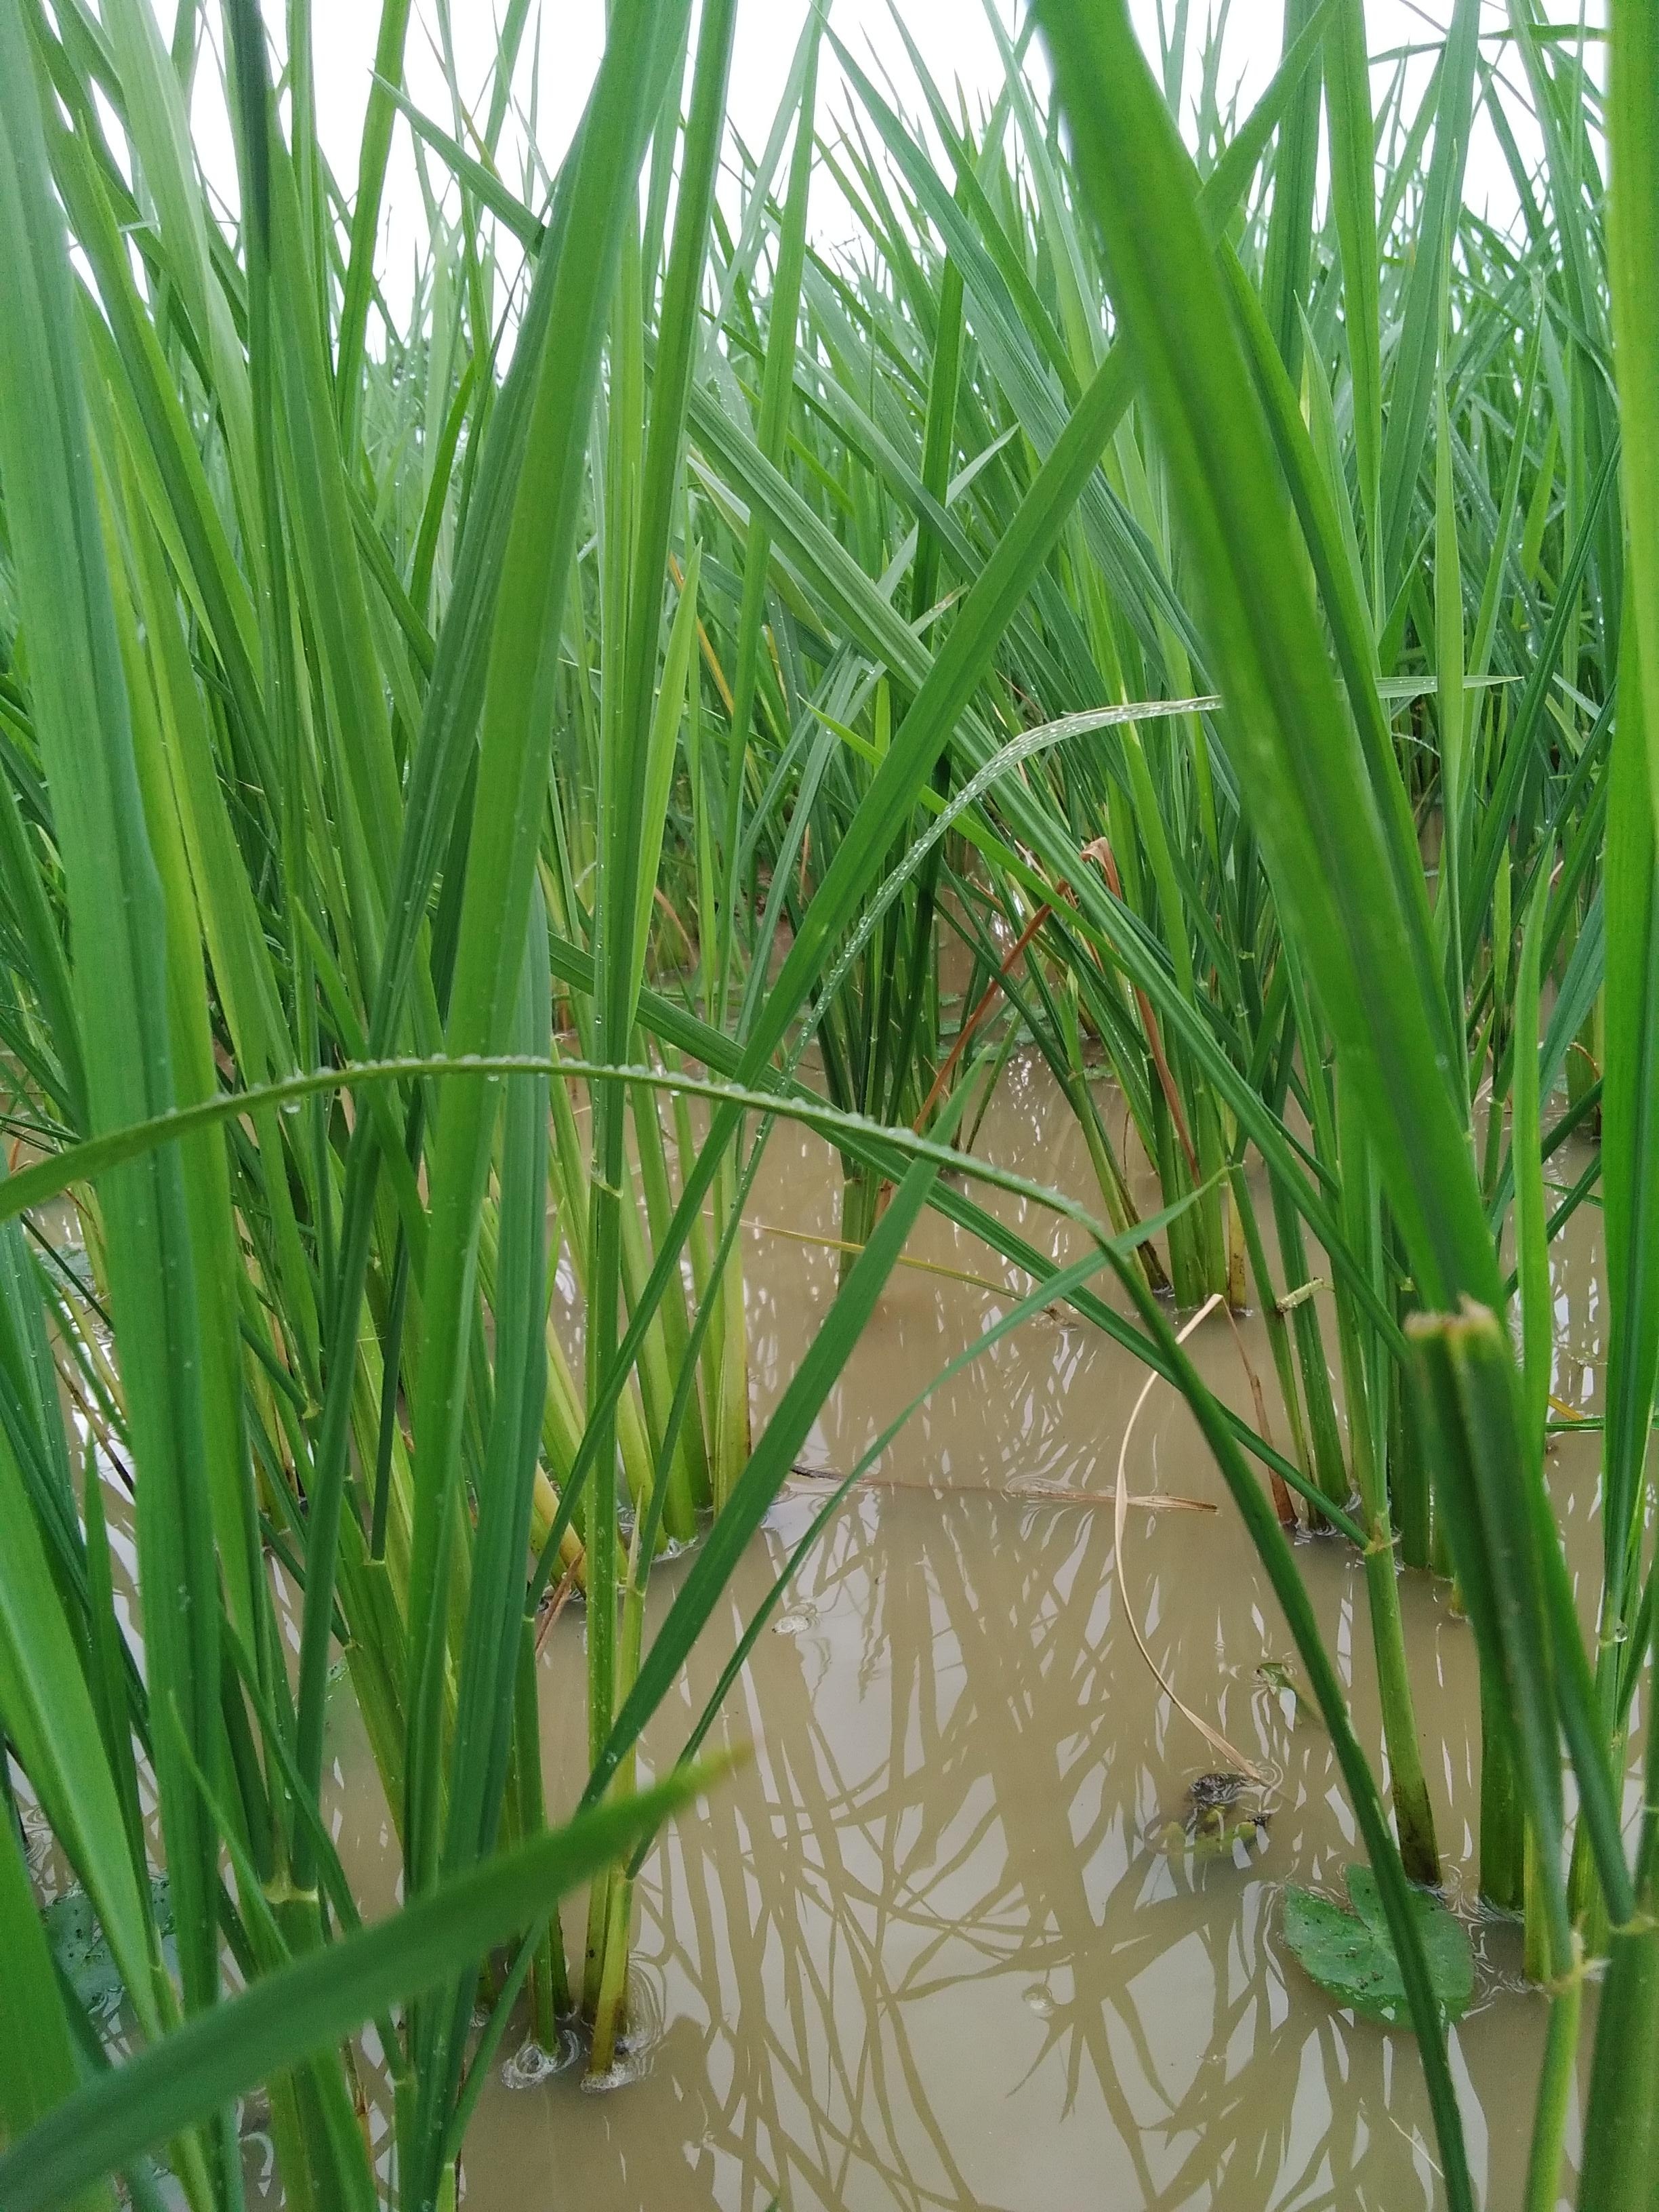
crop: rice
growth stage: vegetative
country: Nigeria
